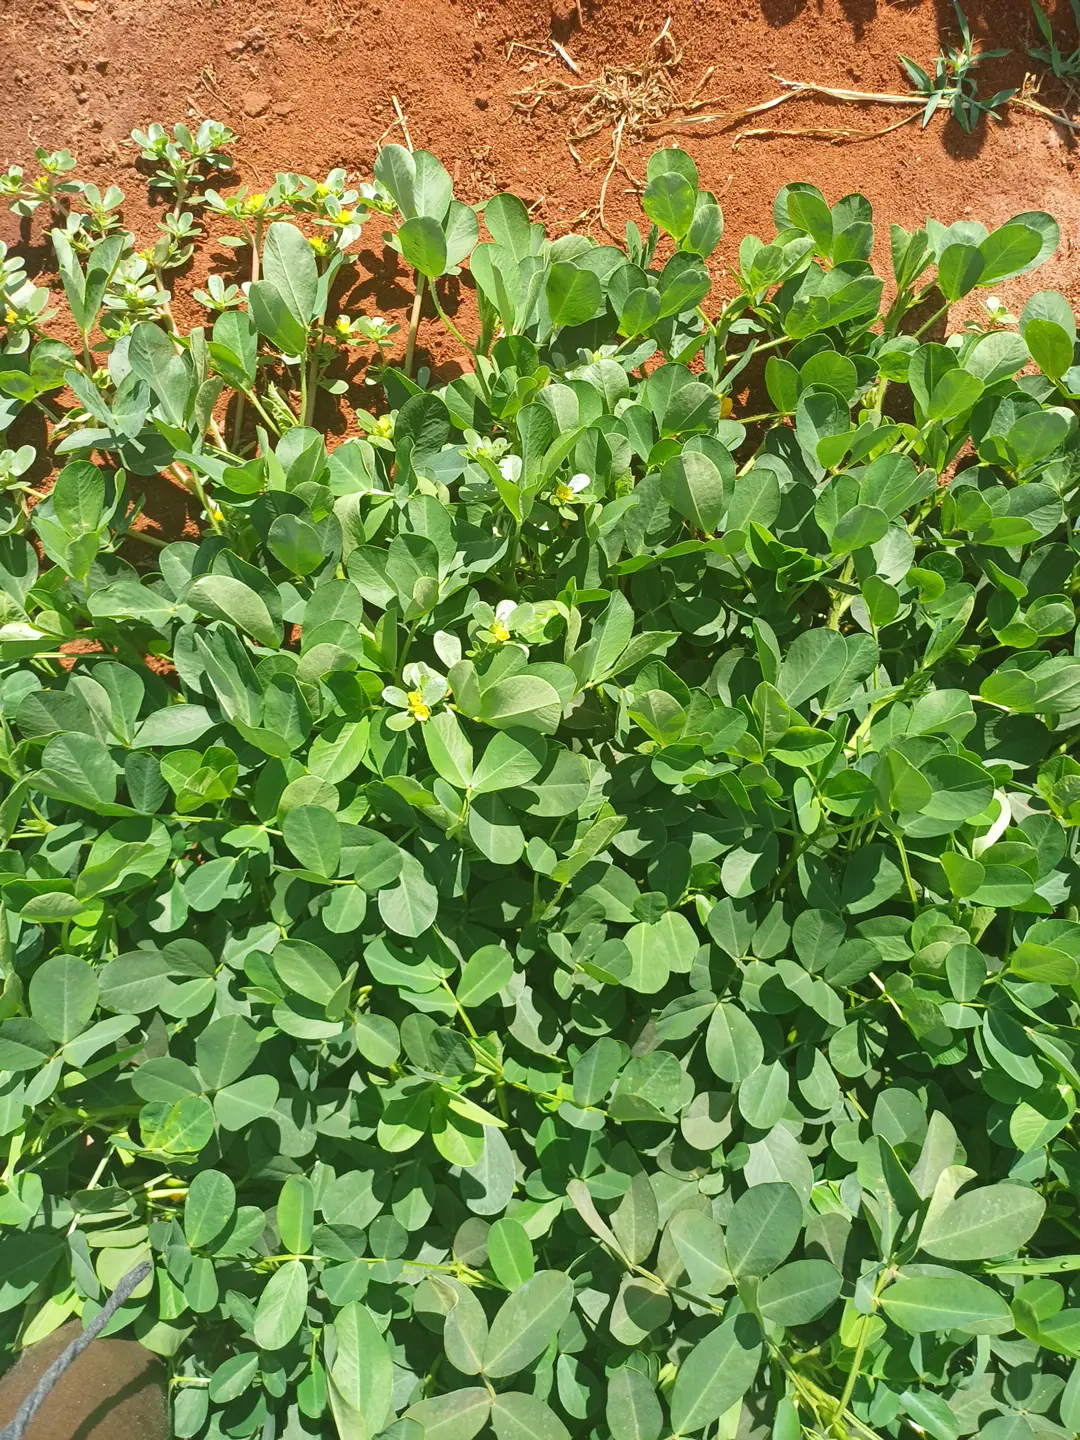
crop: groundnut
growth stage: pegging
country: Kenya
